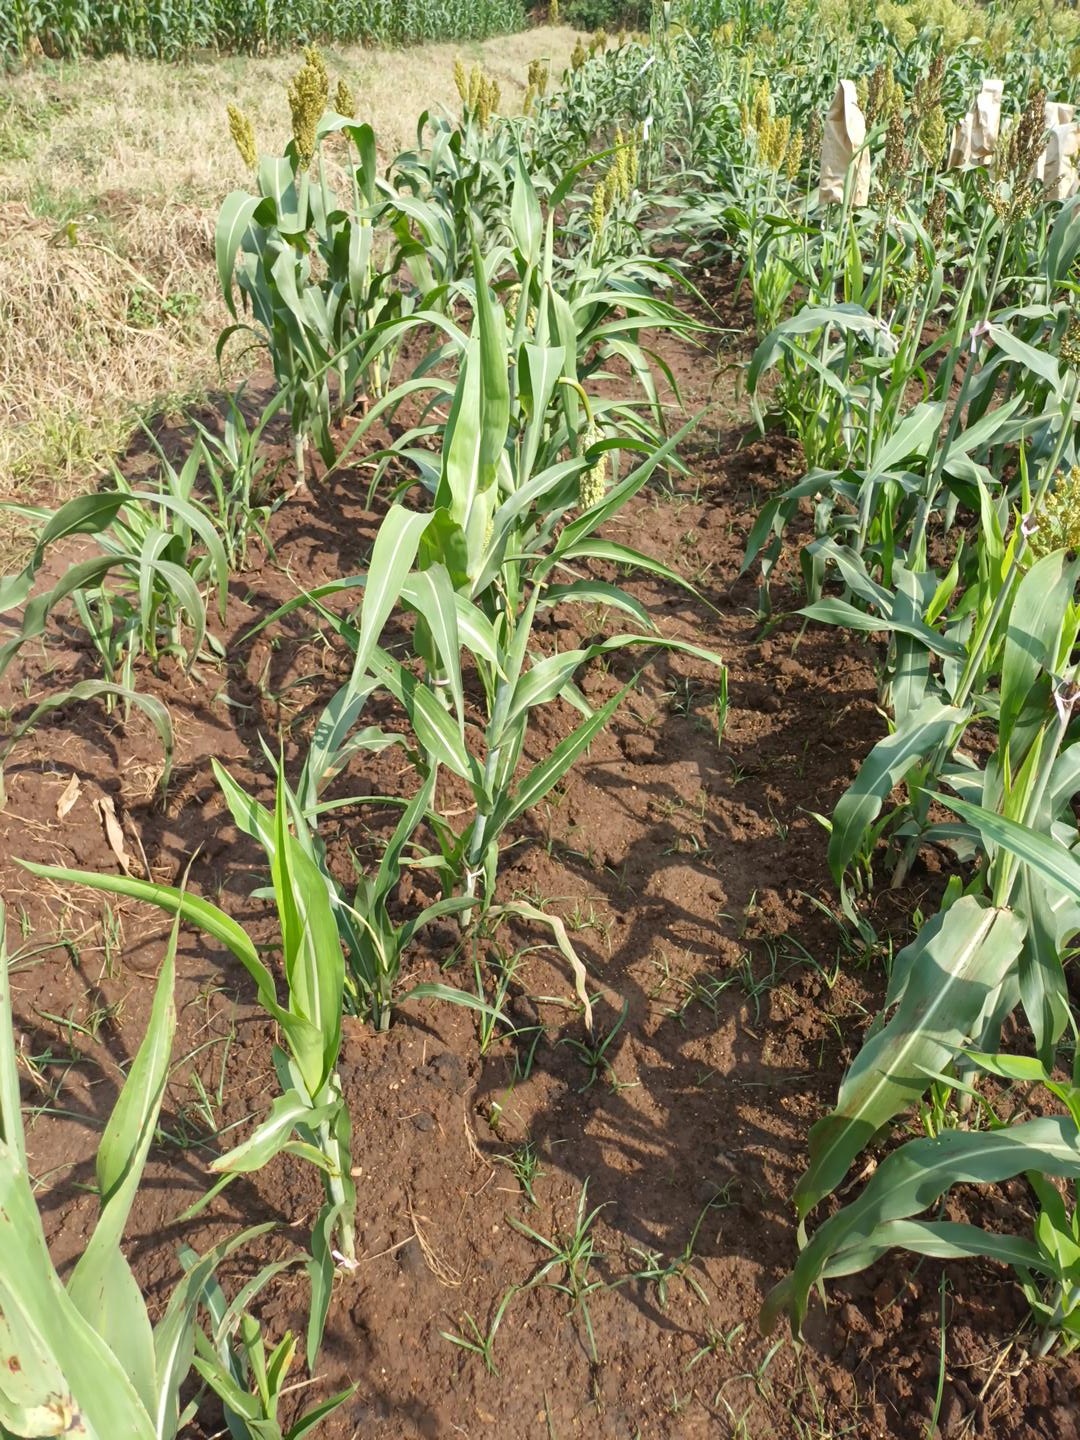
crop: sorghum
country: Kenya
